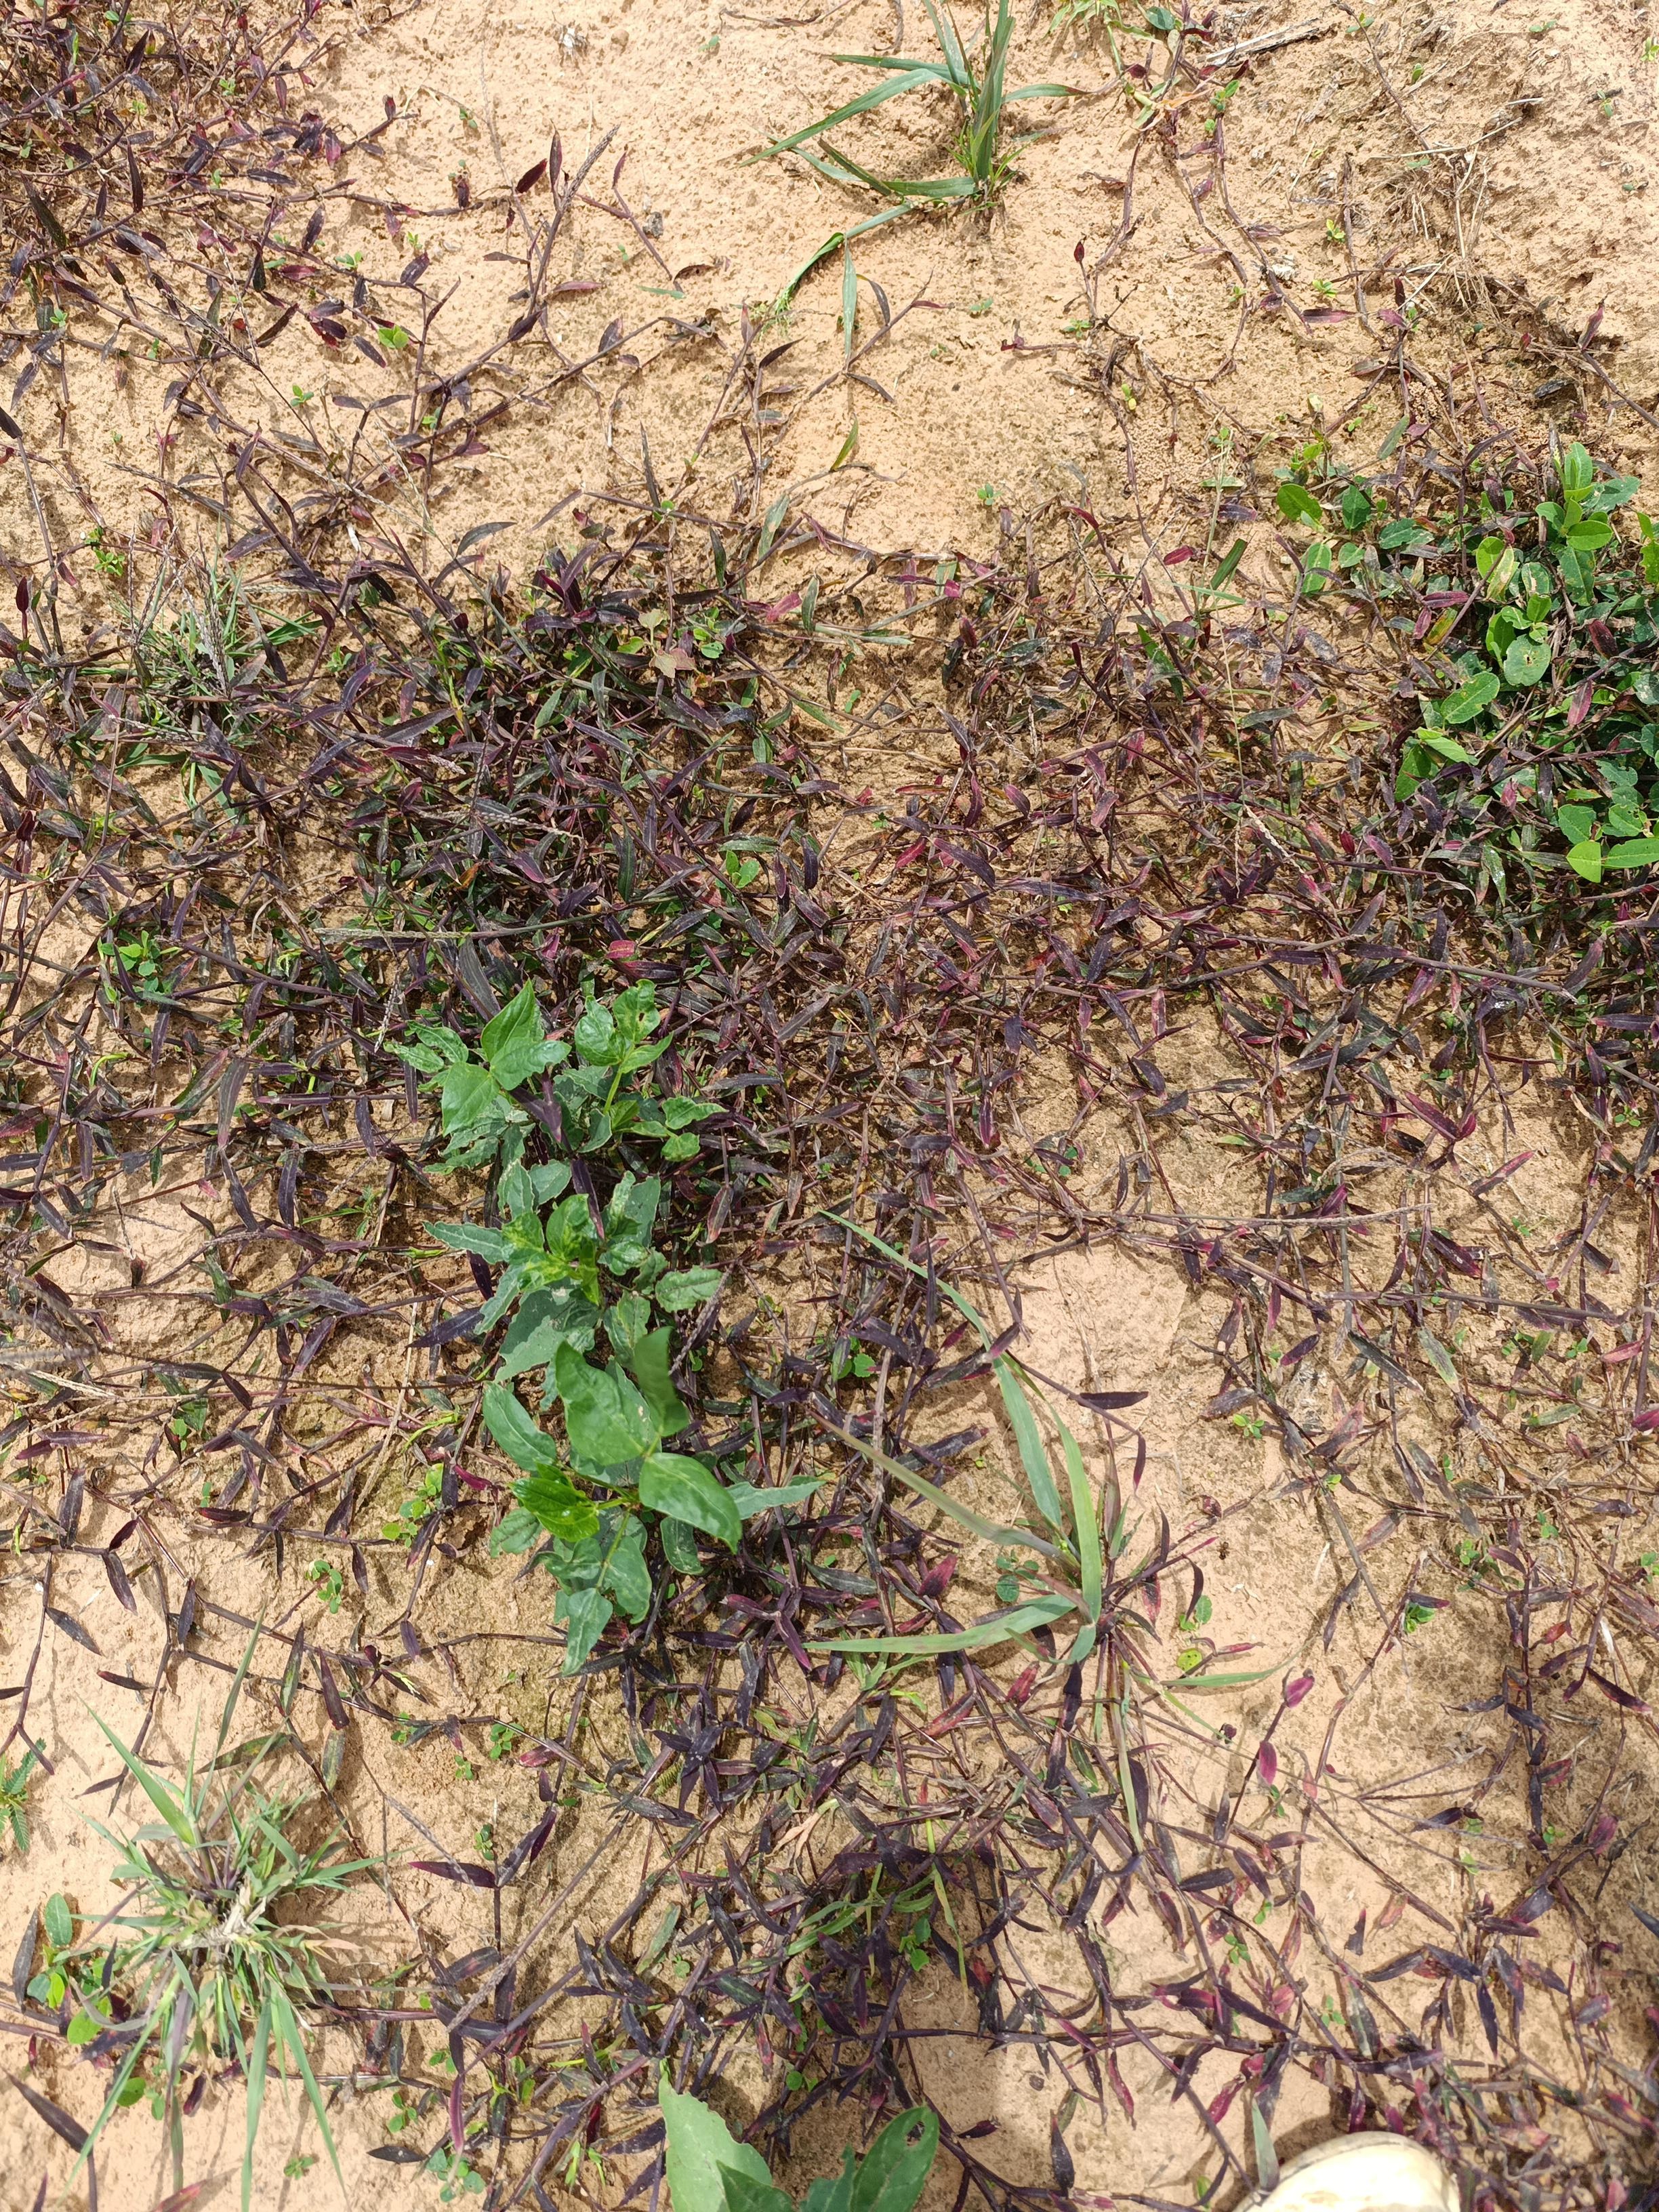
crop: cowpea
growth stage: emergence
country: Nigeria
